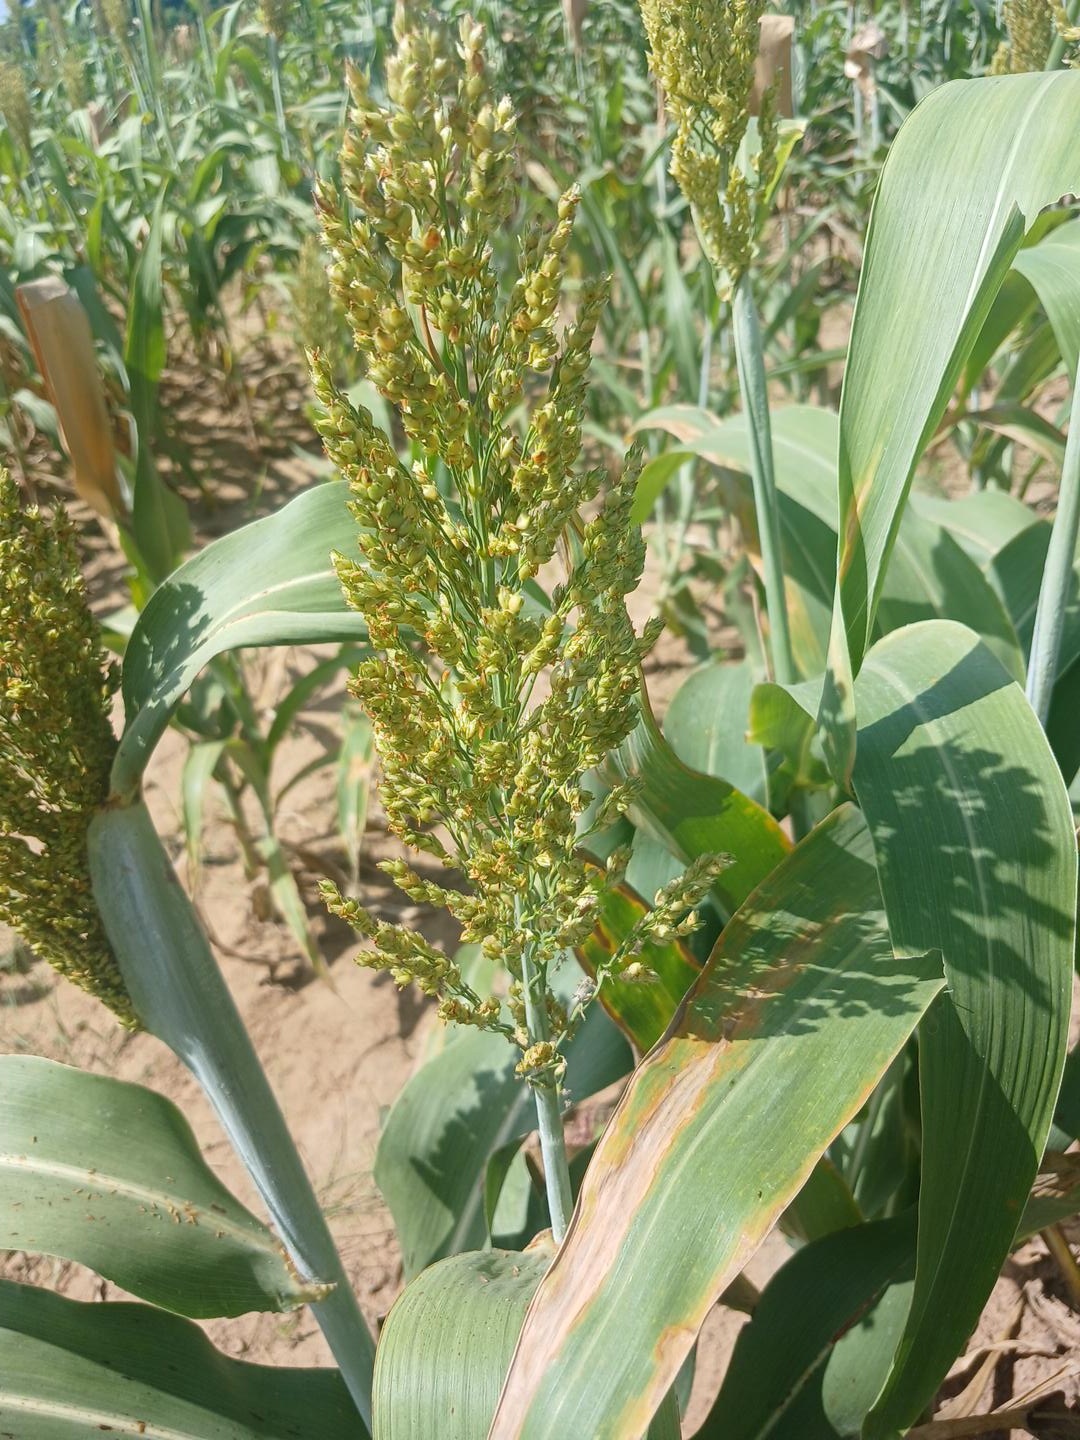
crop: sorghum
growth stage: filling grain
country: Senegal
